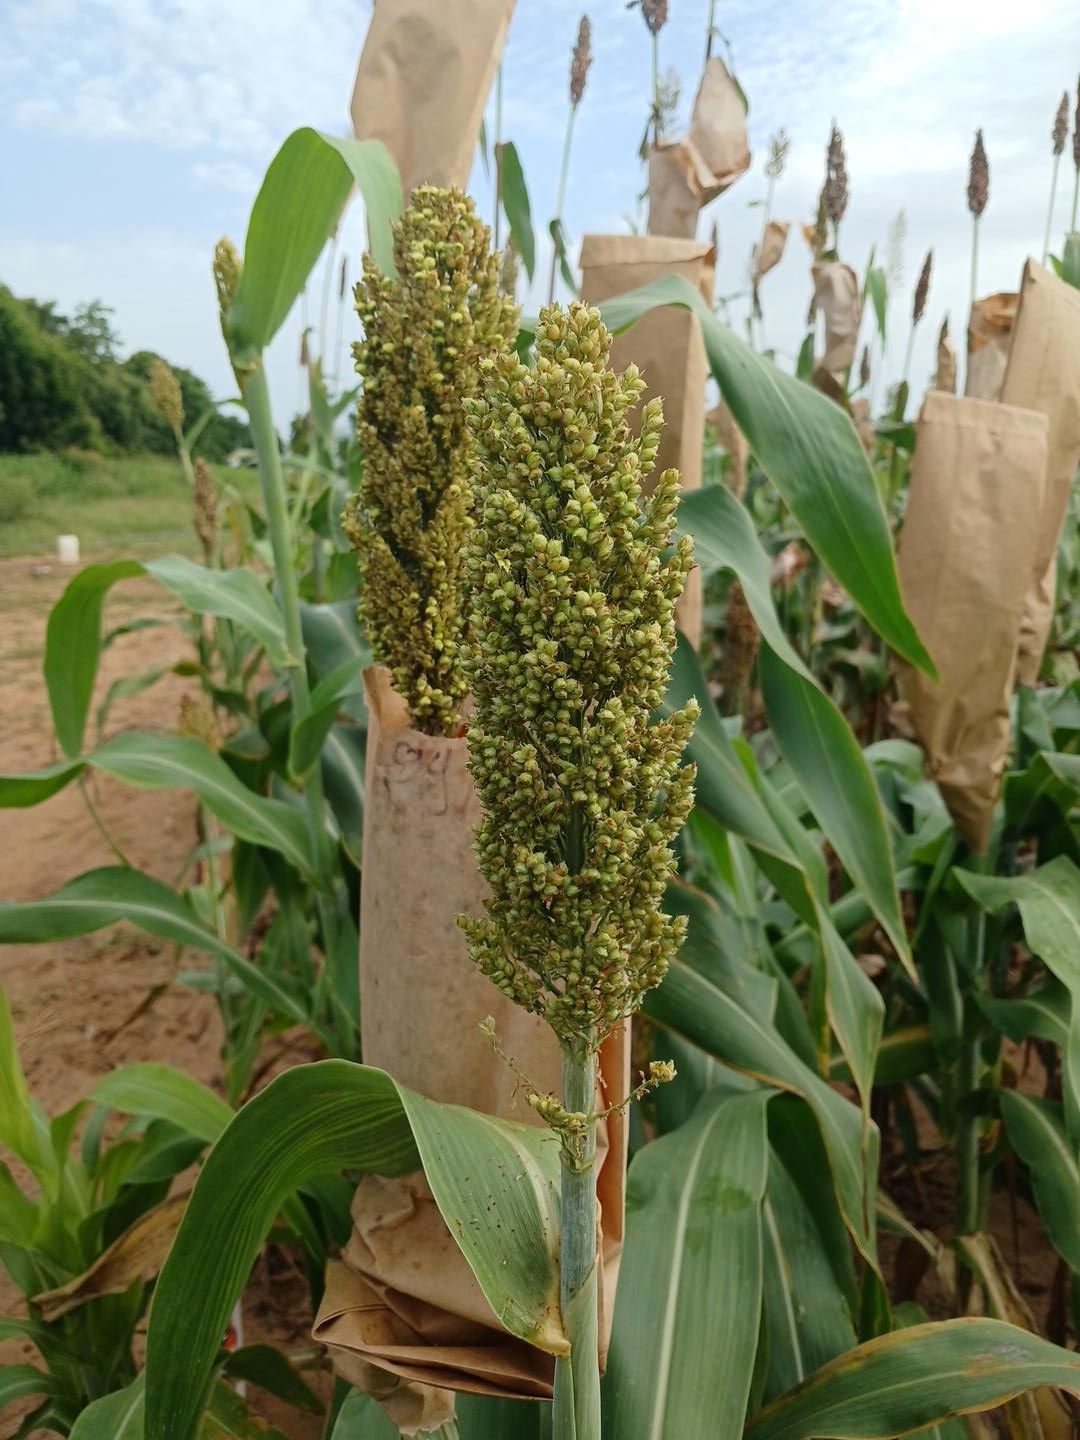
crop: sorghum
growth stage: filling grain
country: Senegal
